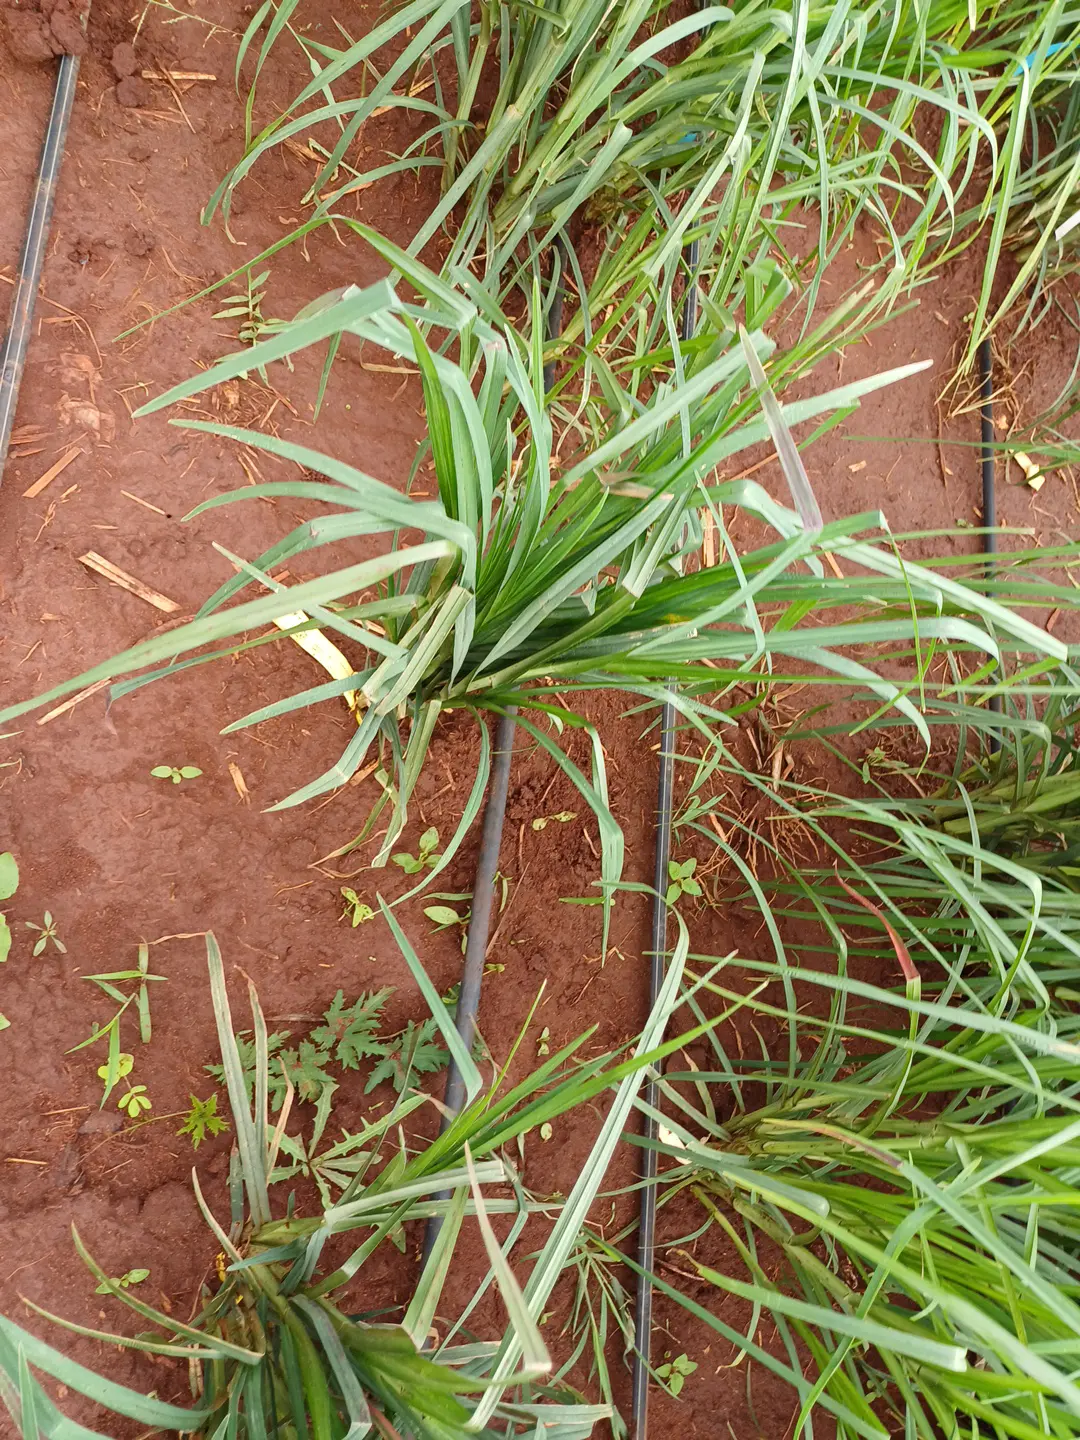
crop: finger millet
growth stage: flowering
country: Kenya
